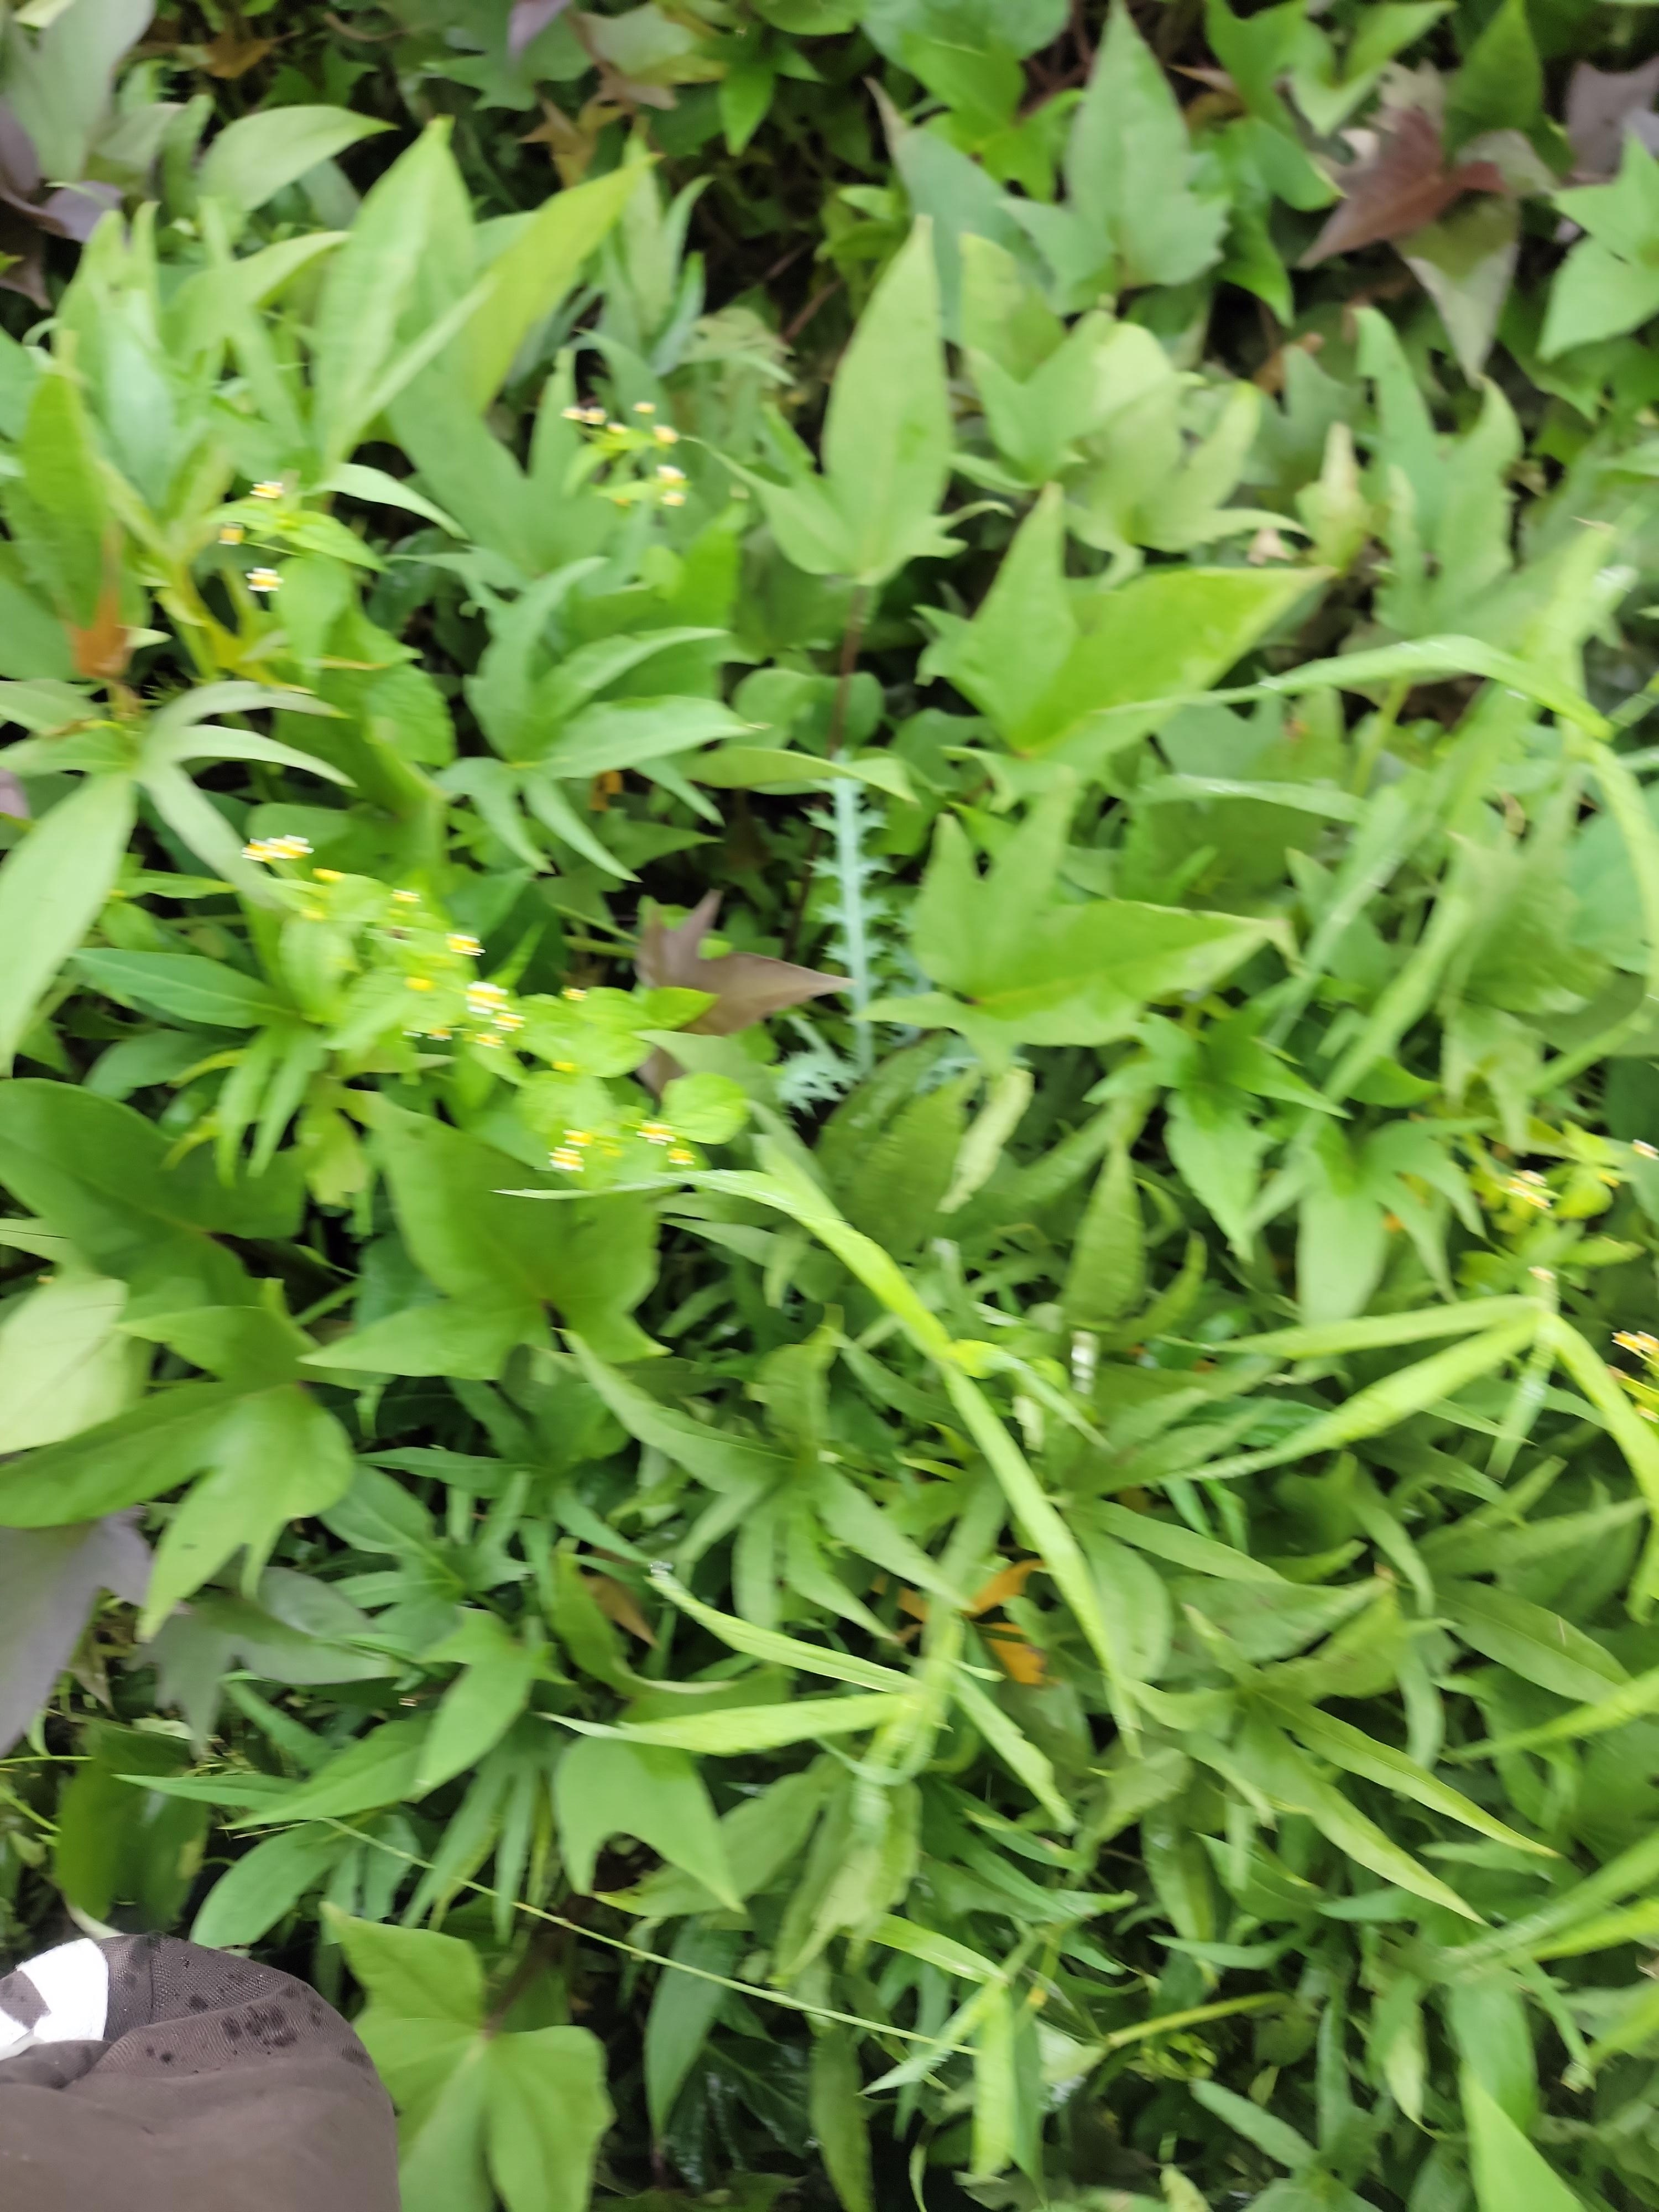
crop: sweet potato
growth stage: vegetative
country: Tanzania
